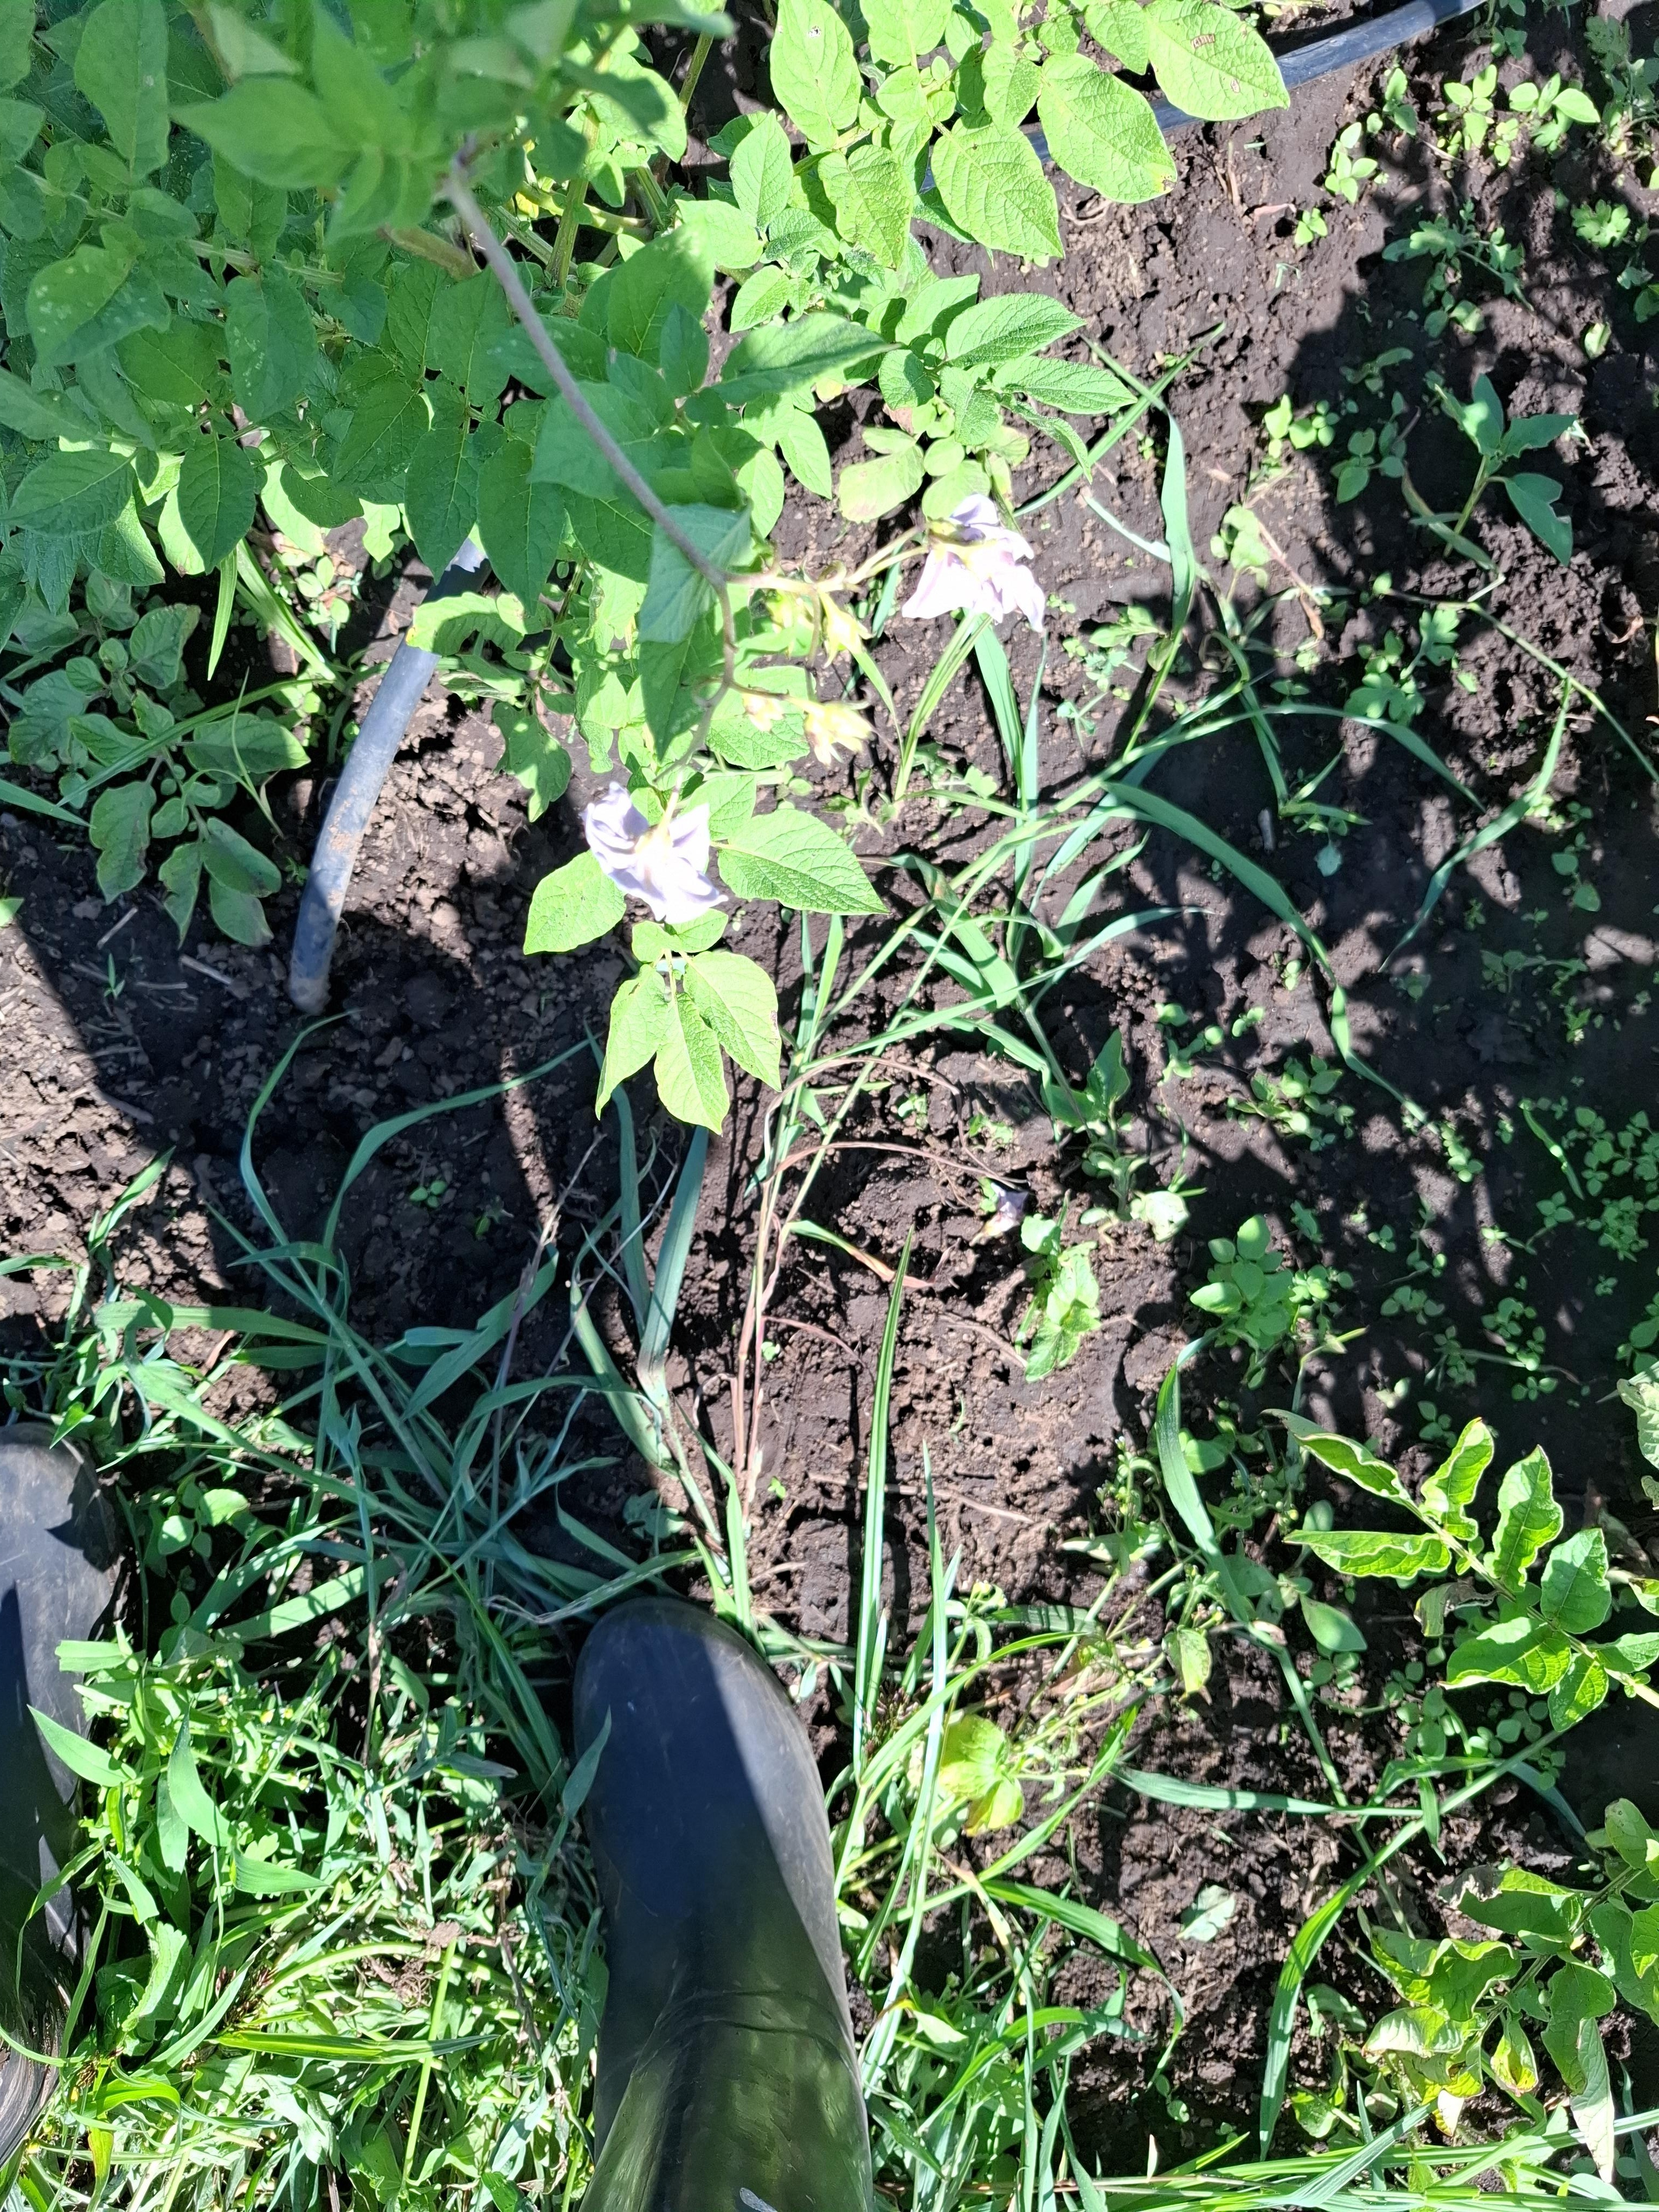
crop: potato
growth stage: flowering
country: Tanzania
